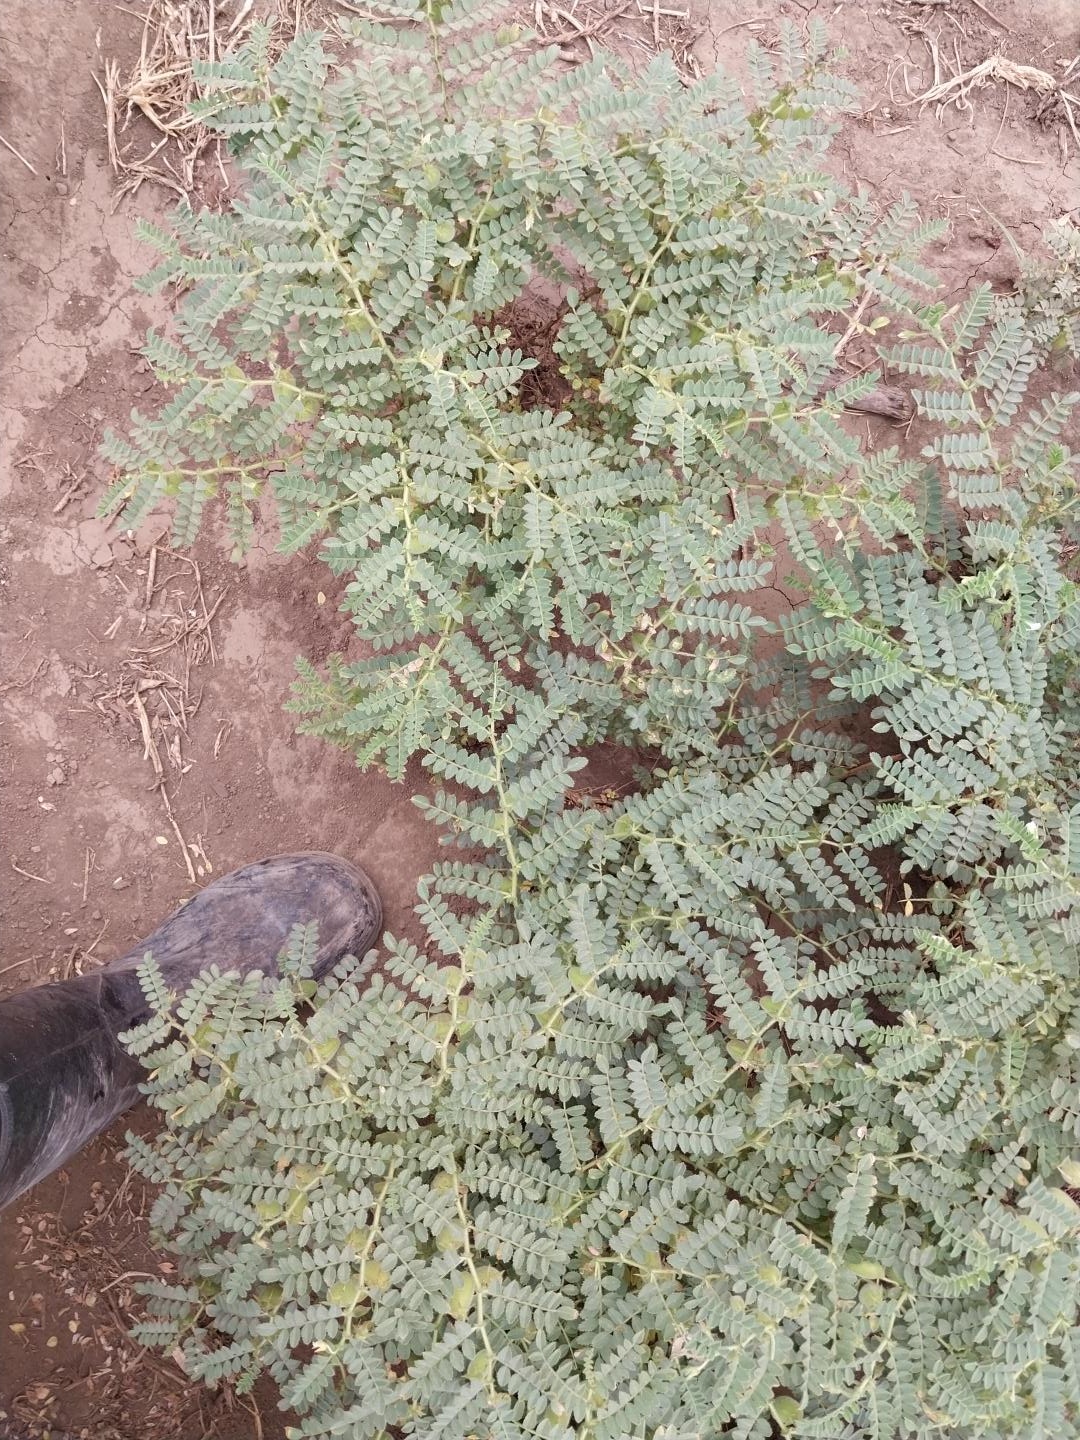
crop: chickpea
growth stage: development pod
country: Tanzania
